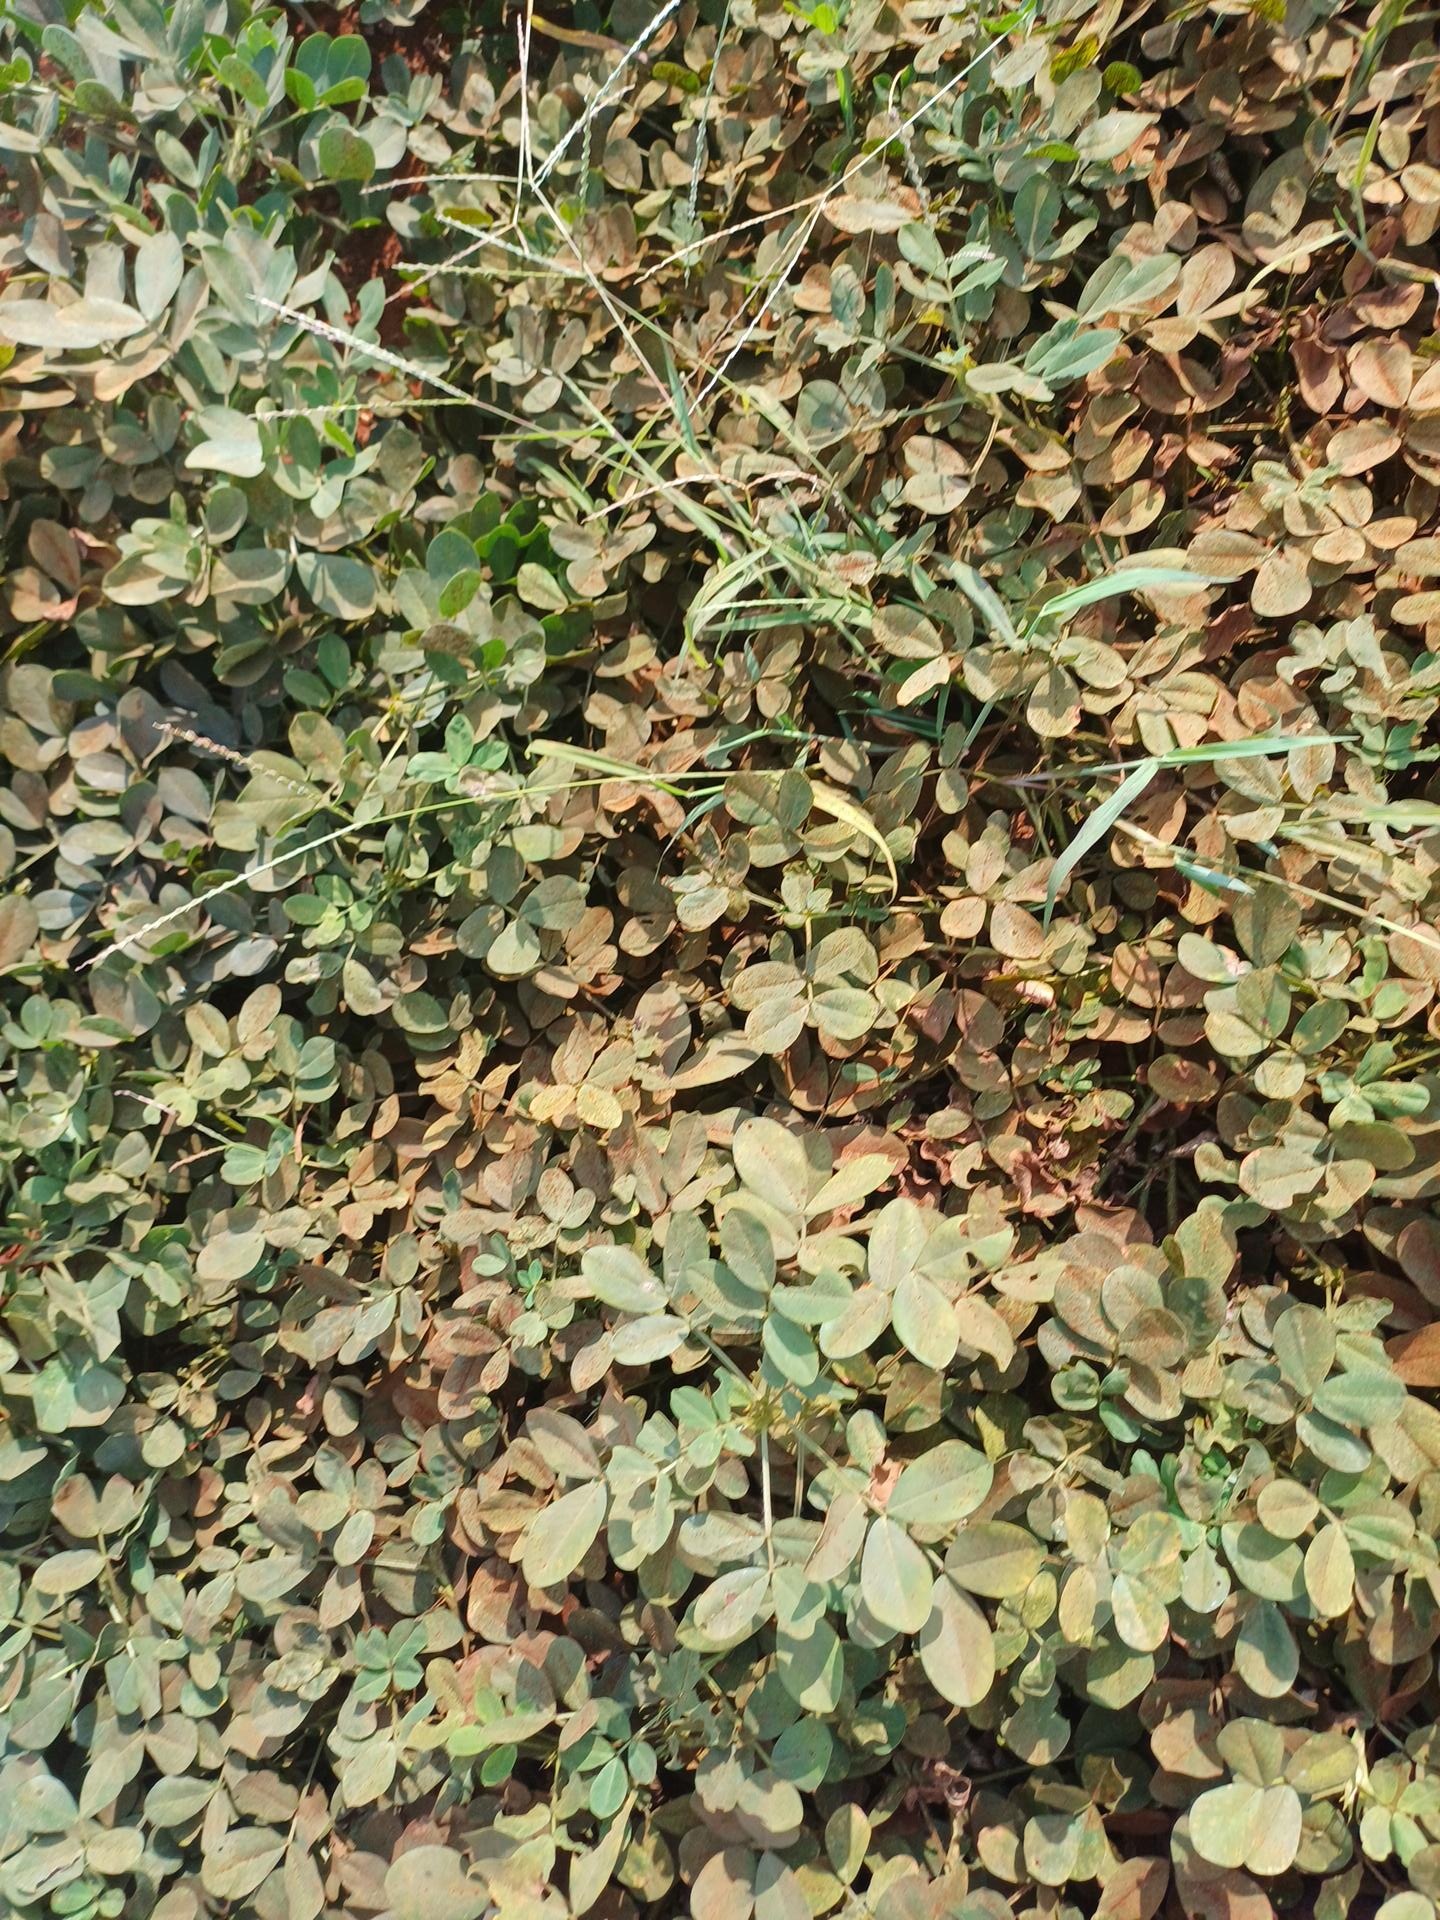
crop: groundnut
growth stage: maturity
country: Kenya
